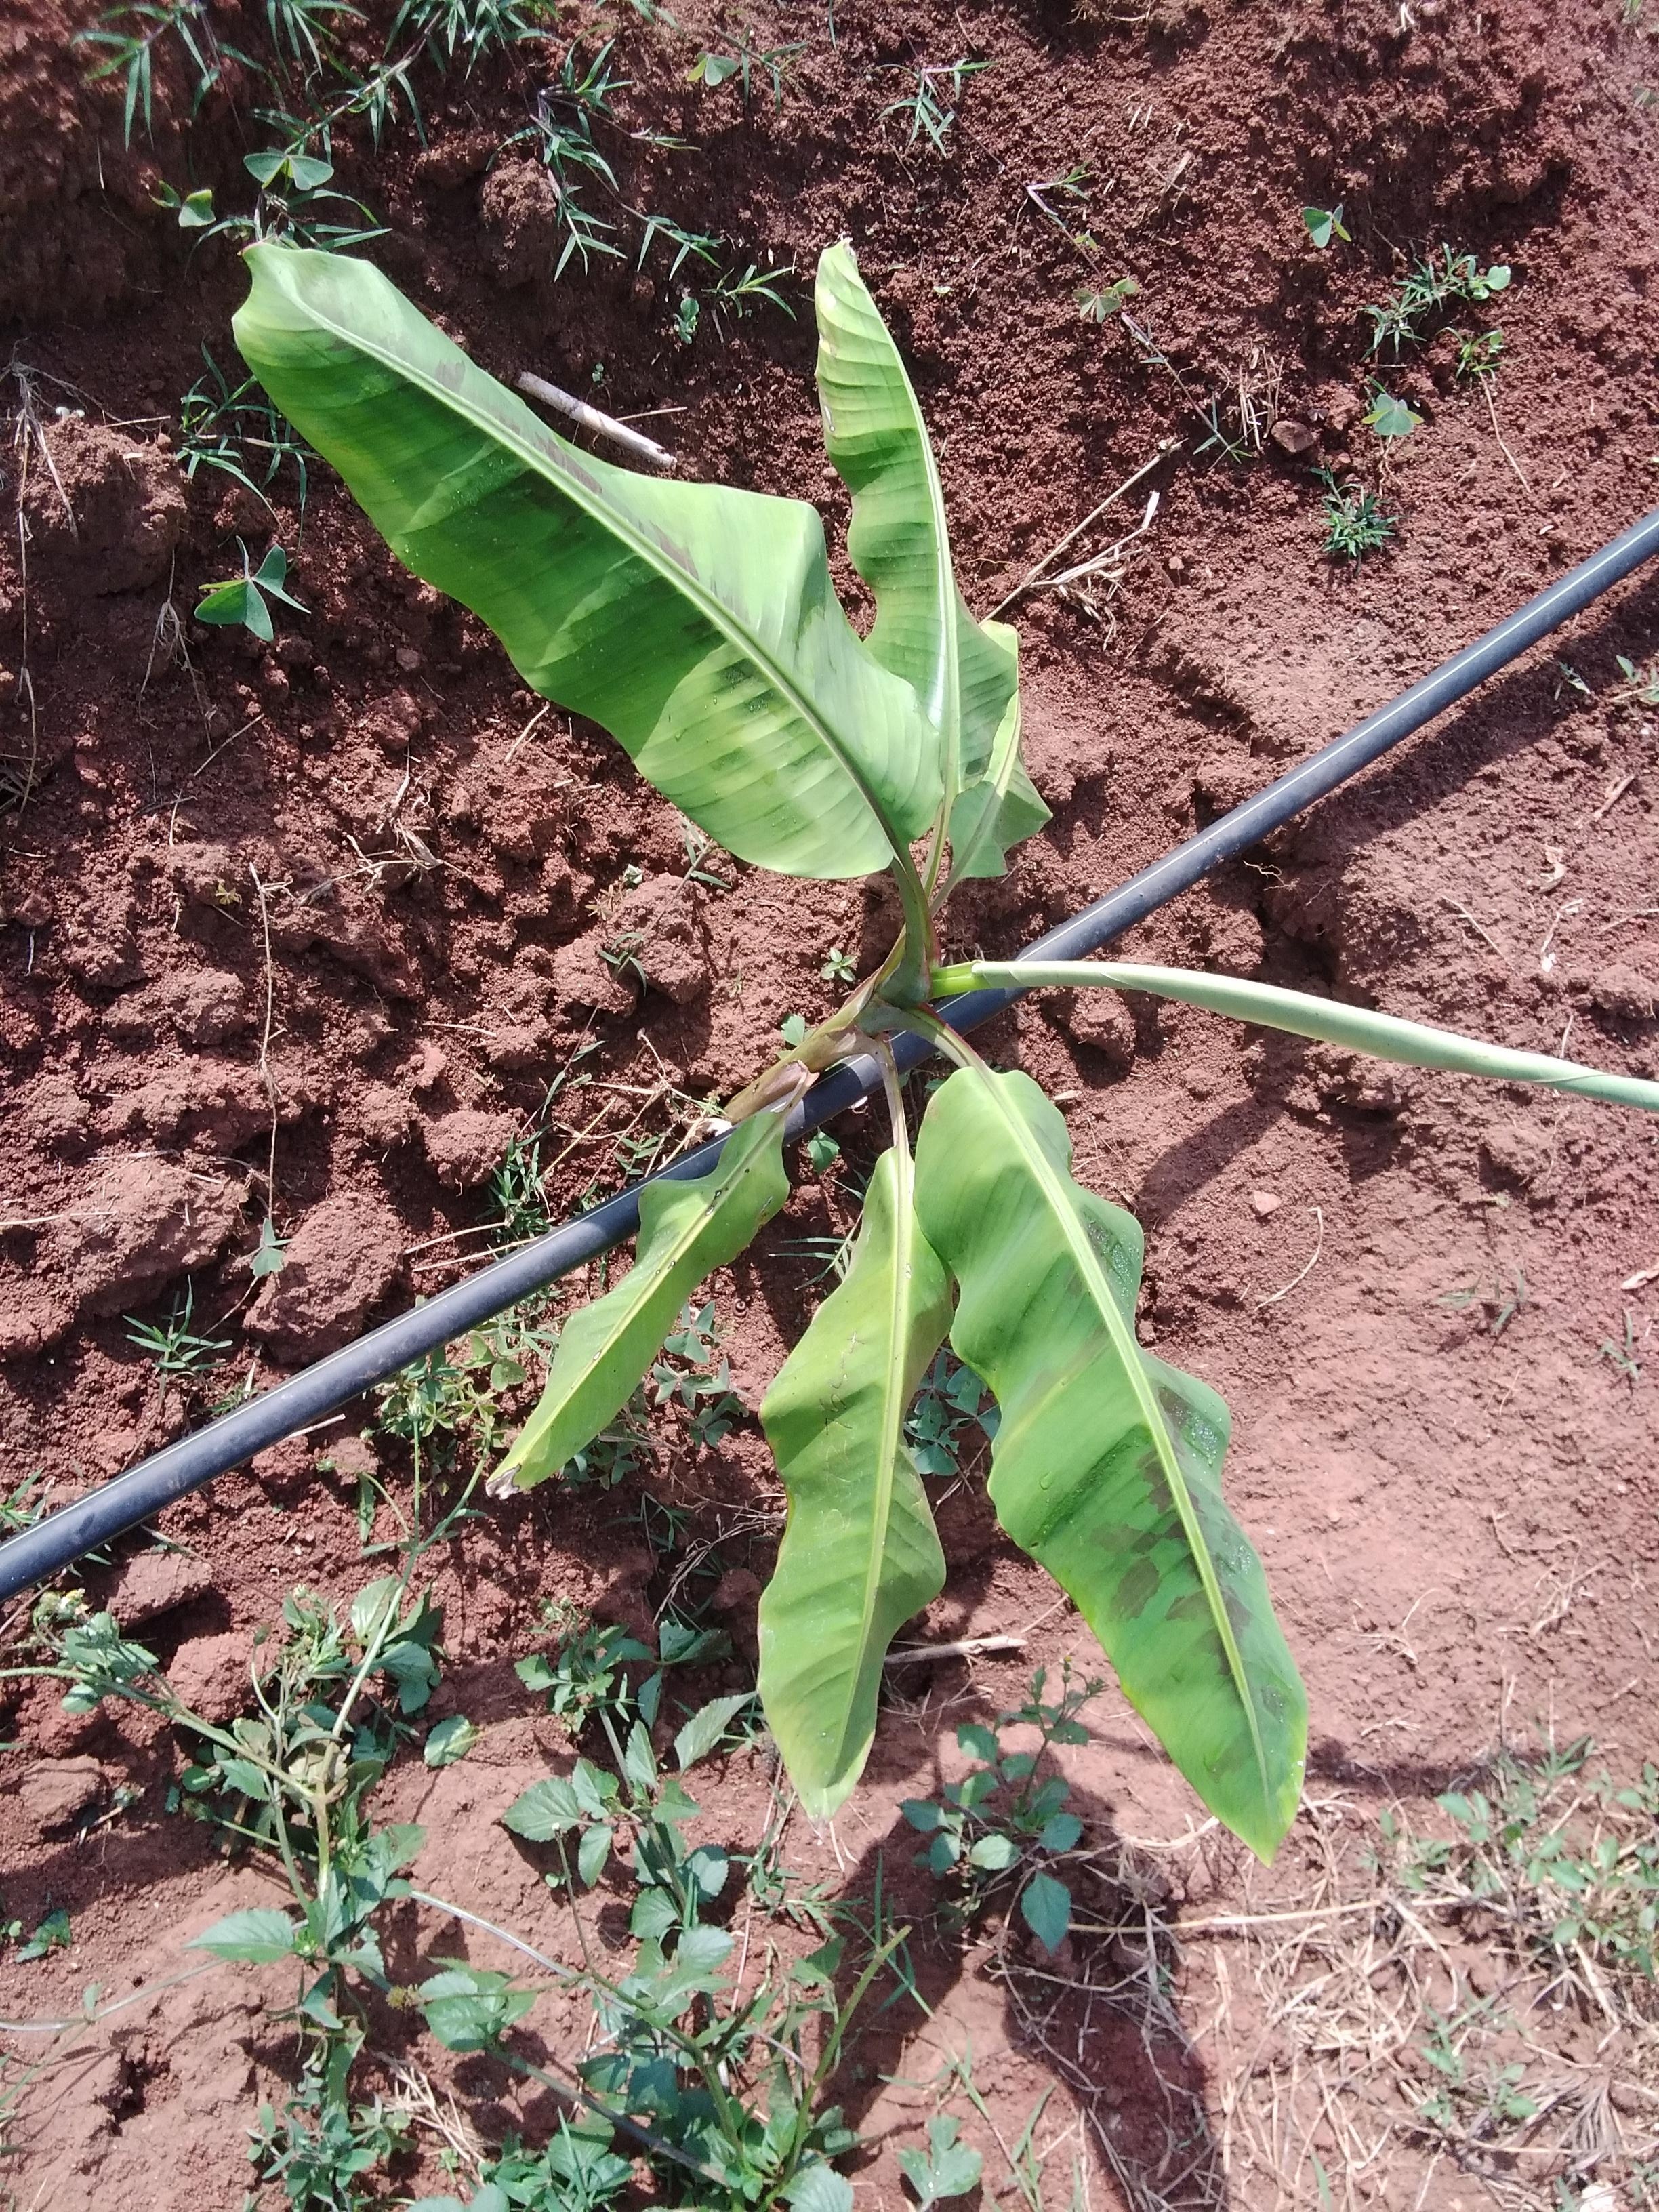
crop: banana
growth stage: vegetative
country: Tanzania
